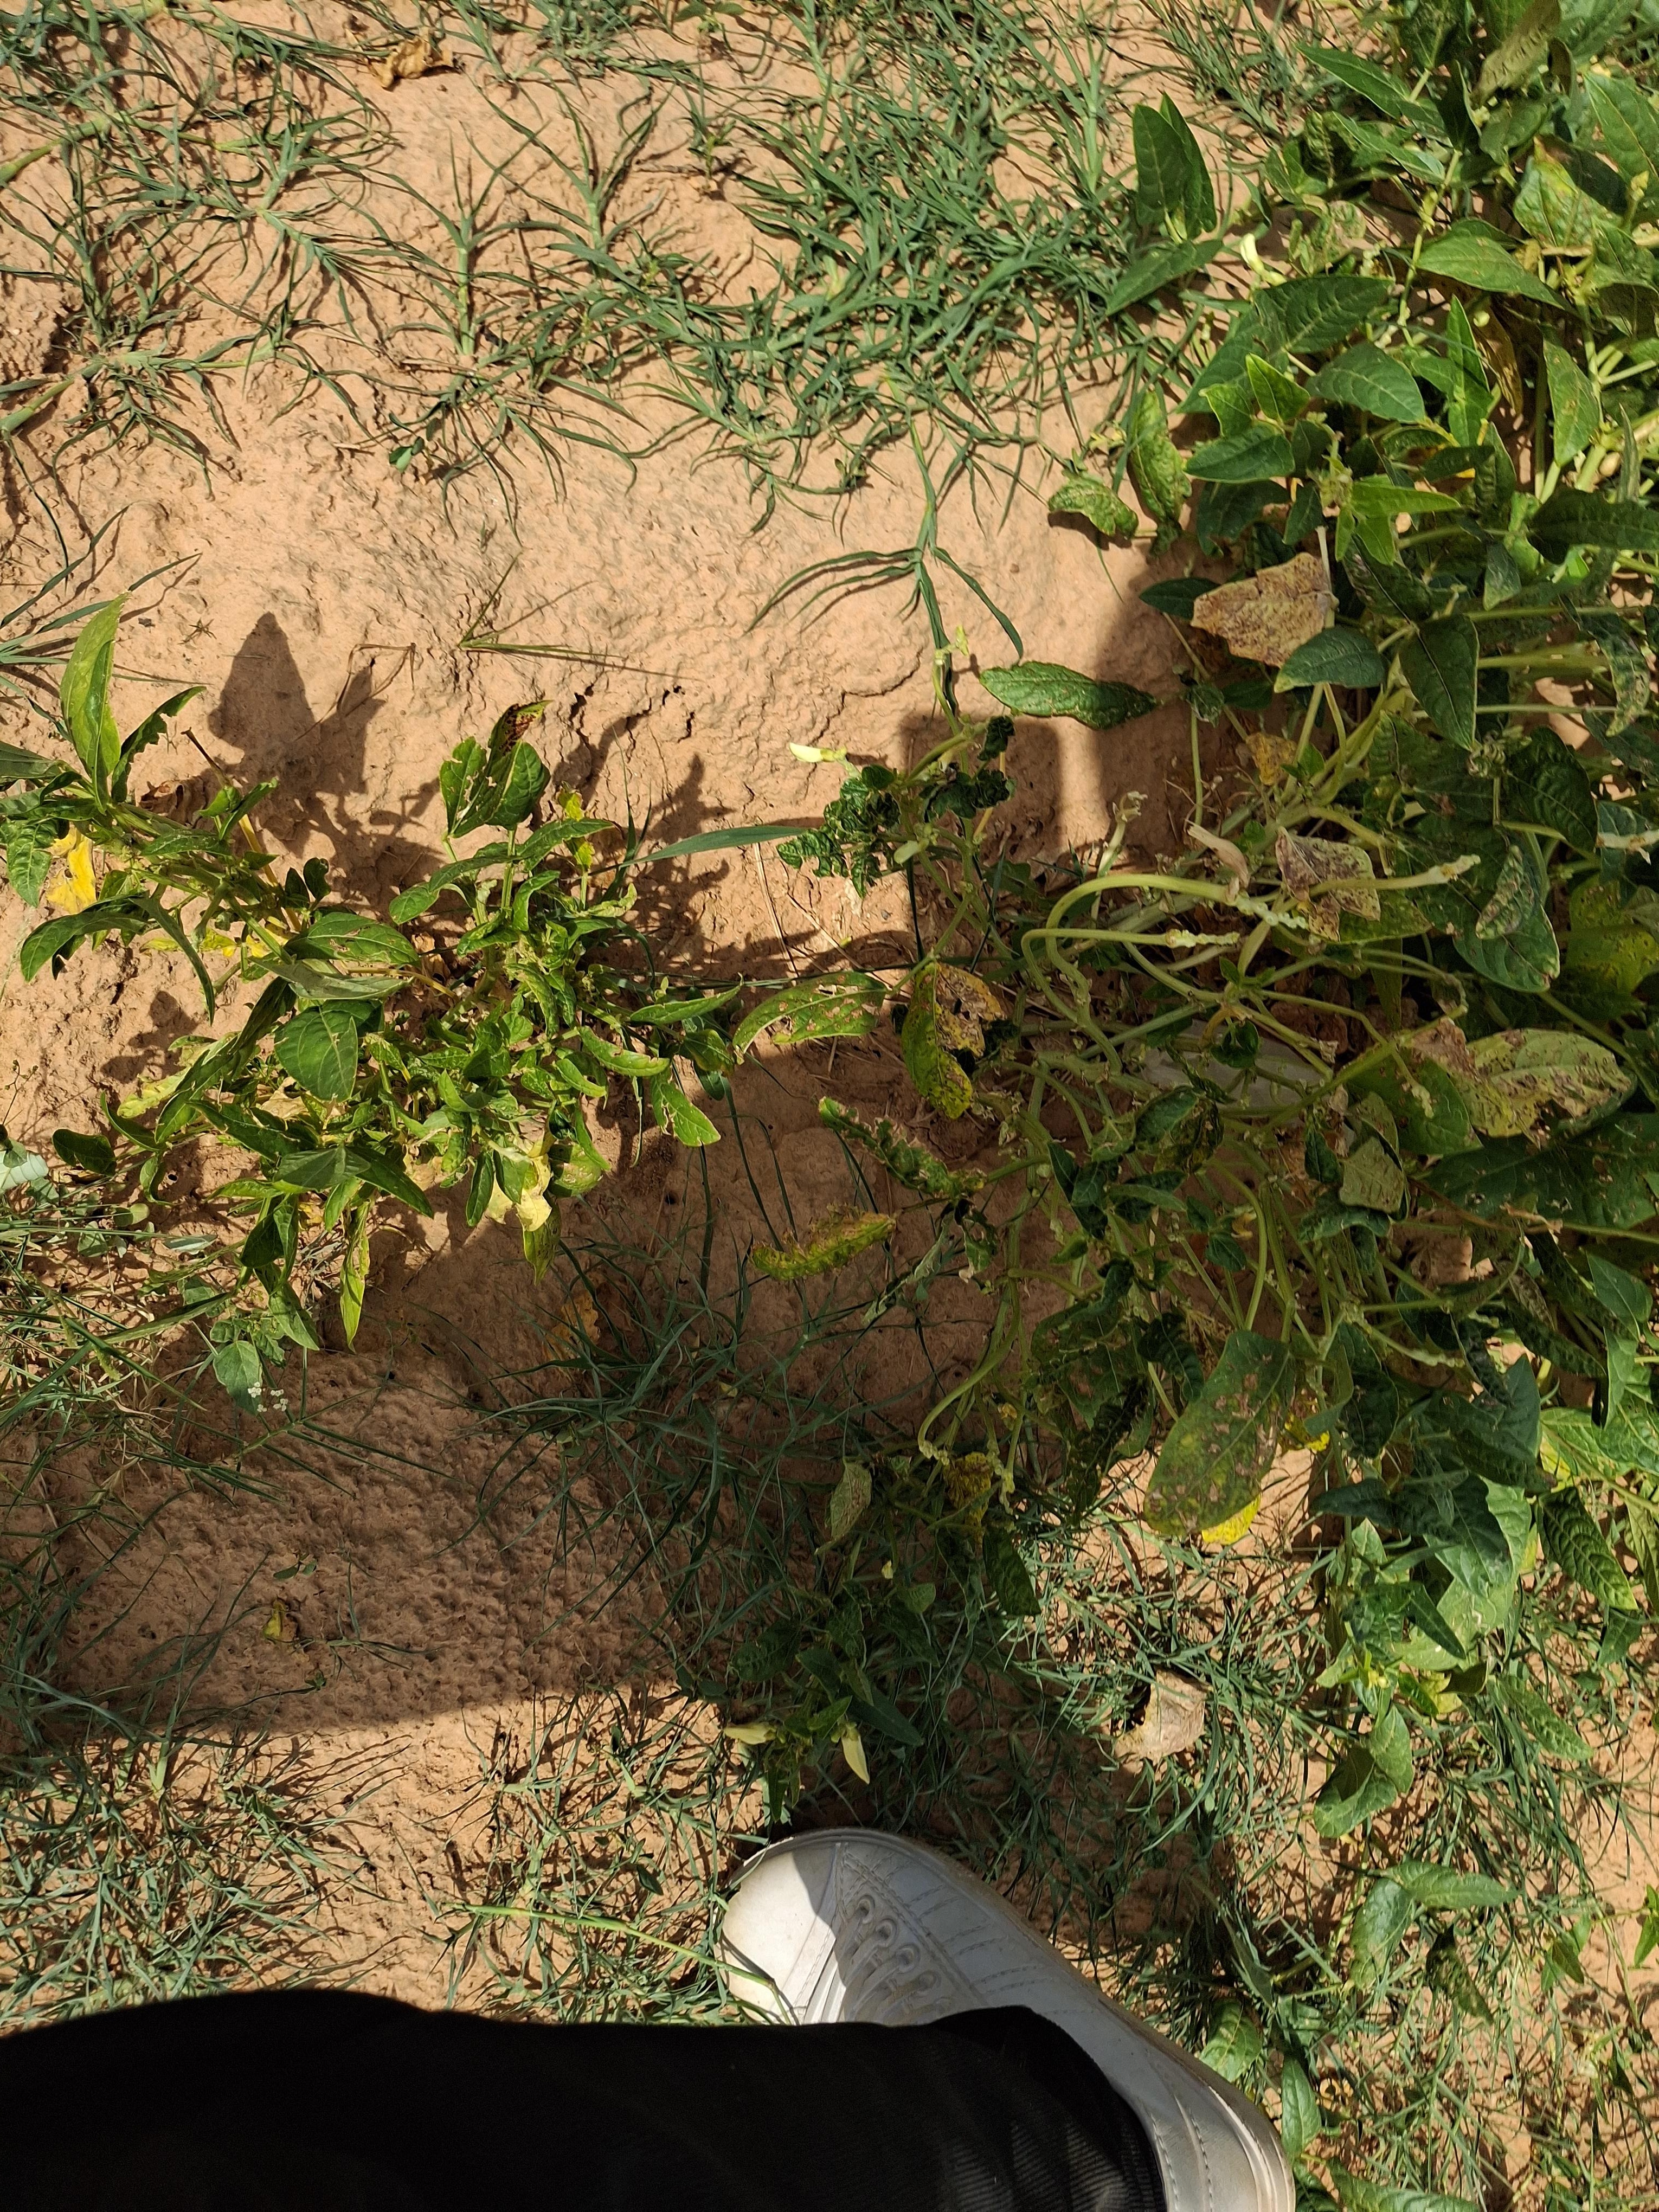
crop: cowpea
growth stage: harvest maturity
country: Nigeria
